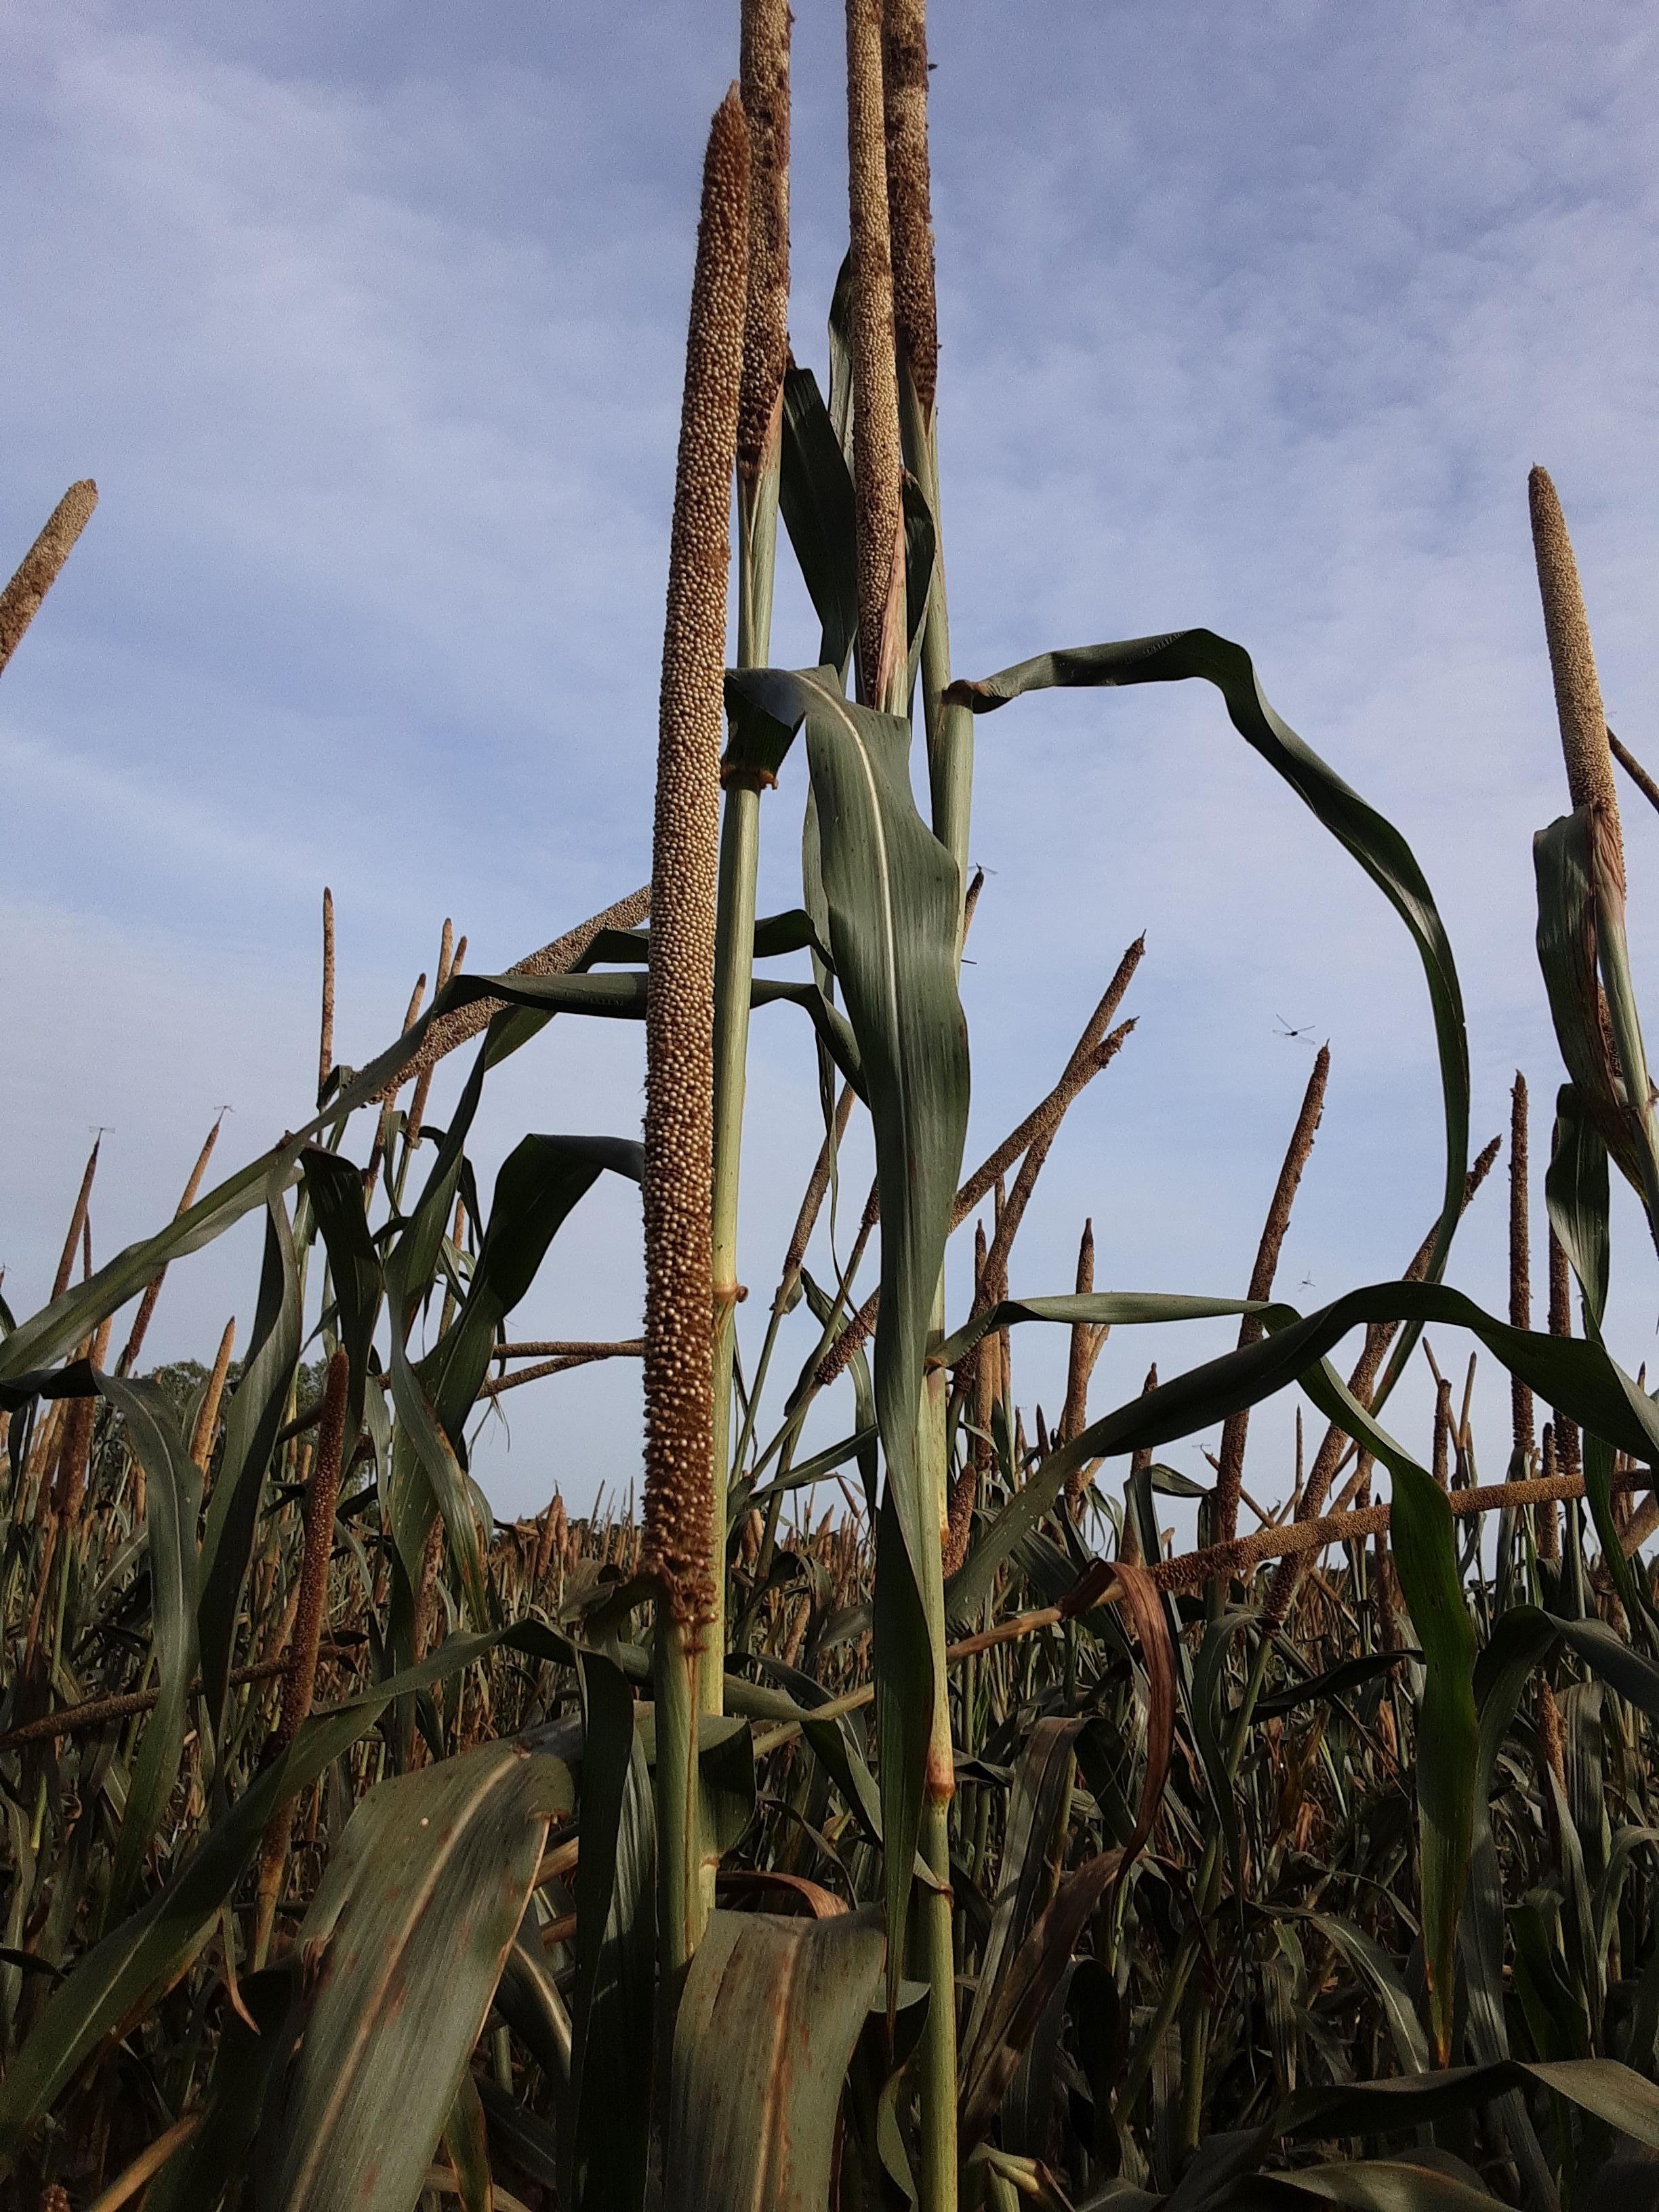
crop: pearl millet
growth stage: filling grain
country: Senegal
